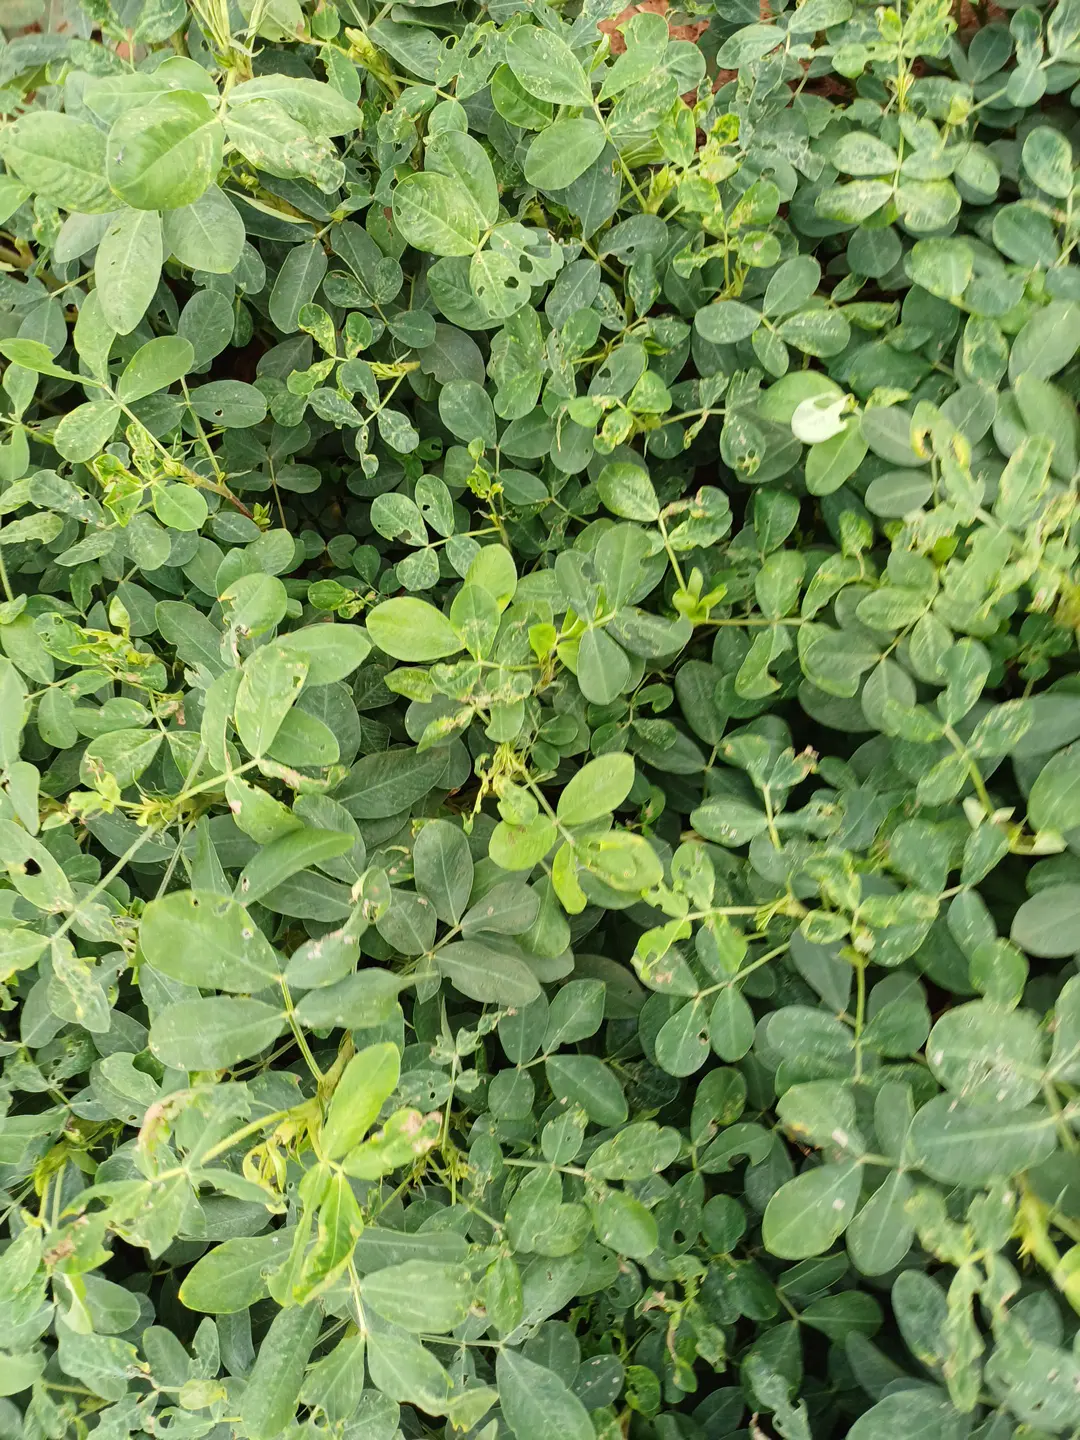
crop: groundnut
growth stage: pegging
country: Kenya
